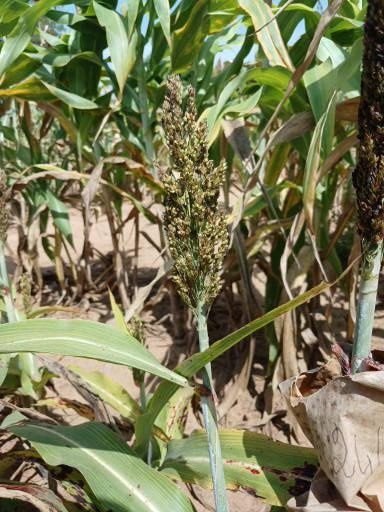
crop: sorghum
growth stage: filling grain
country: Senegal
